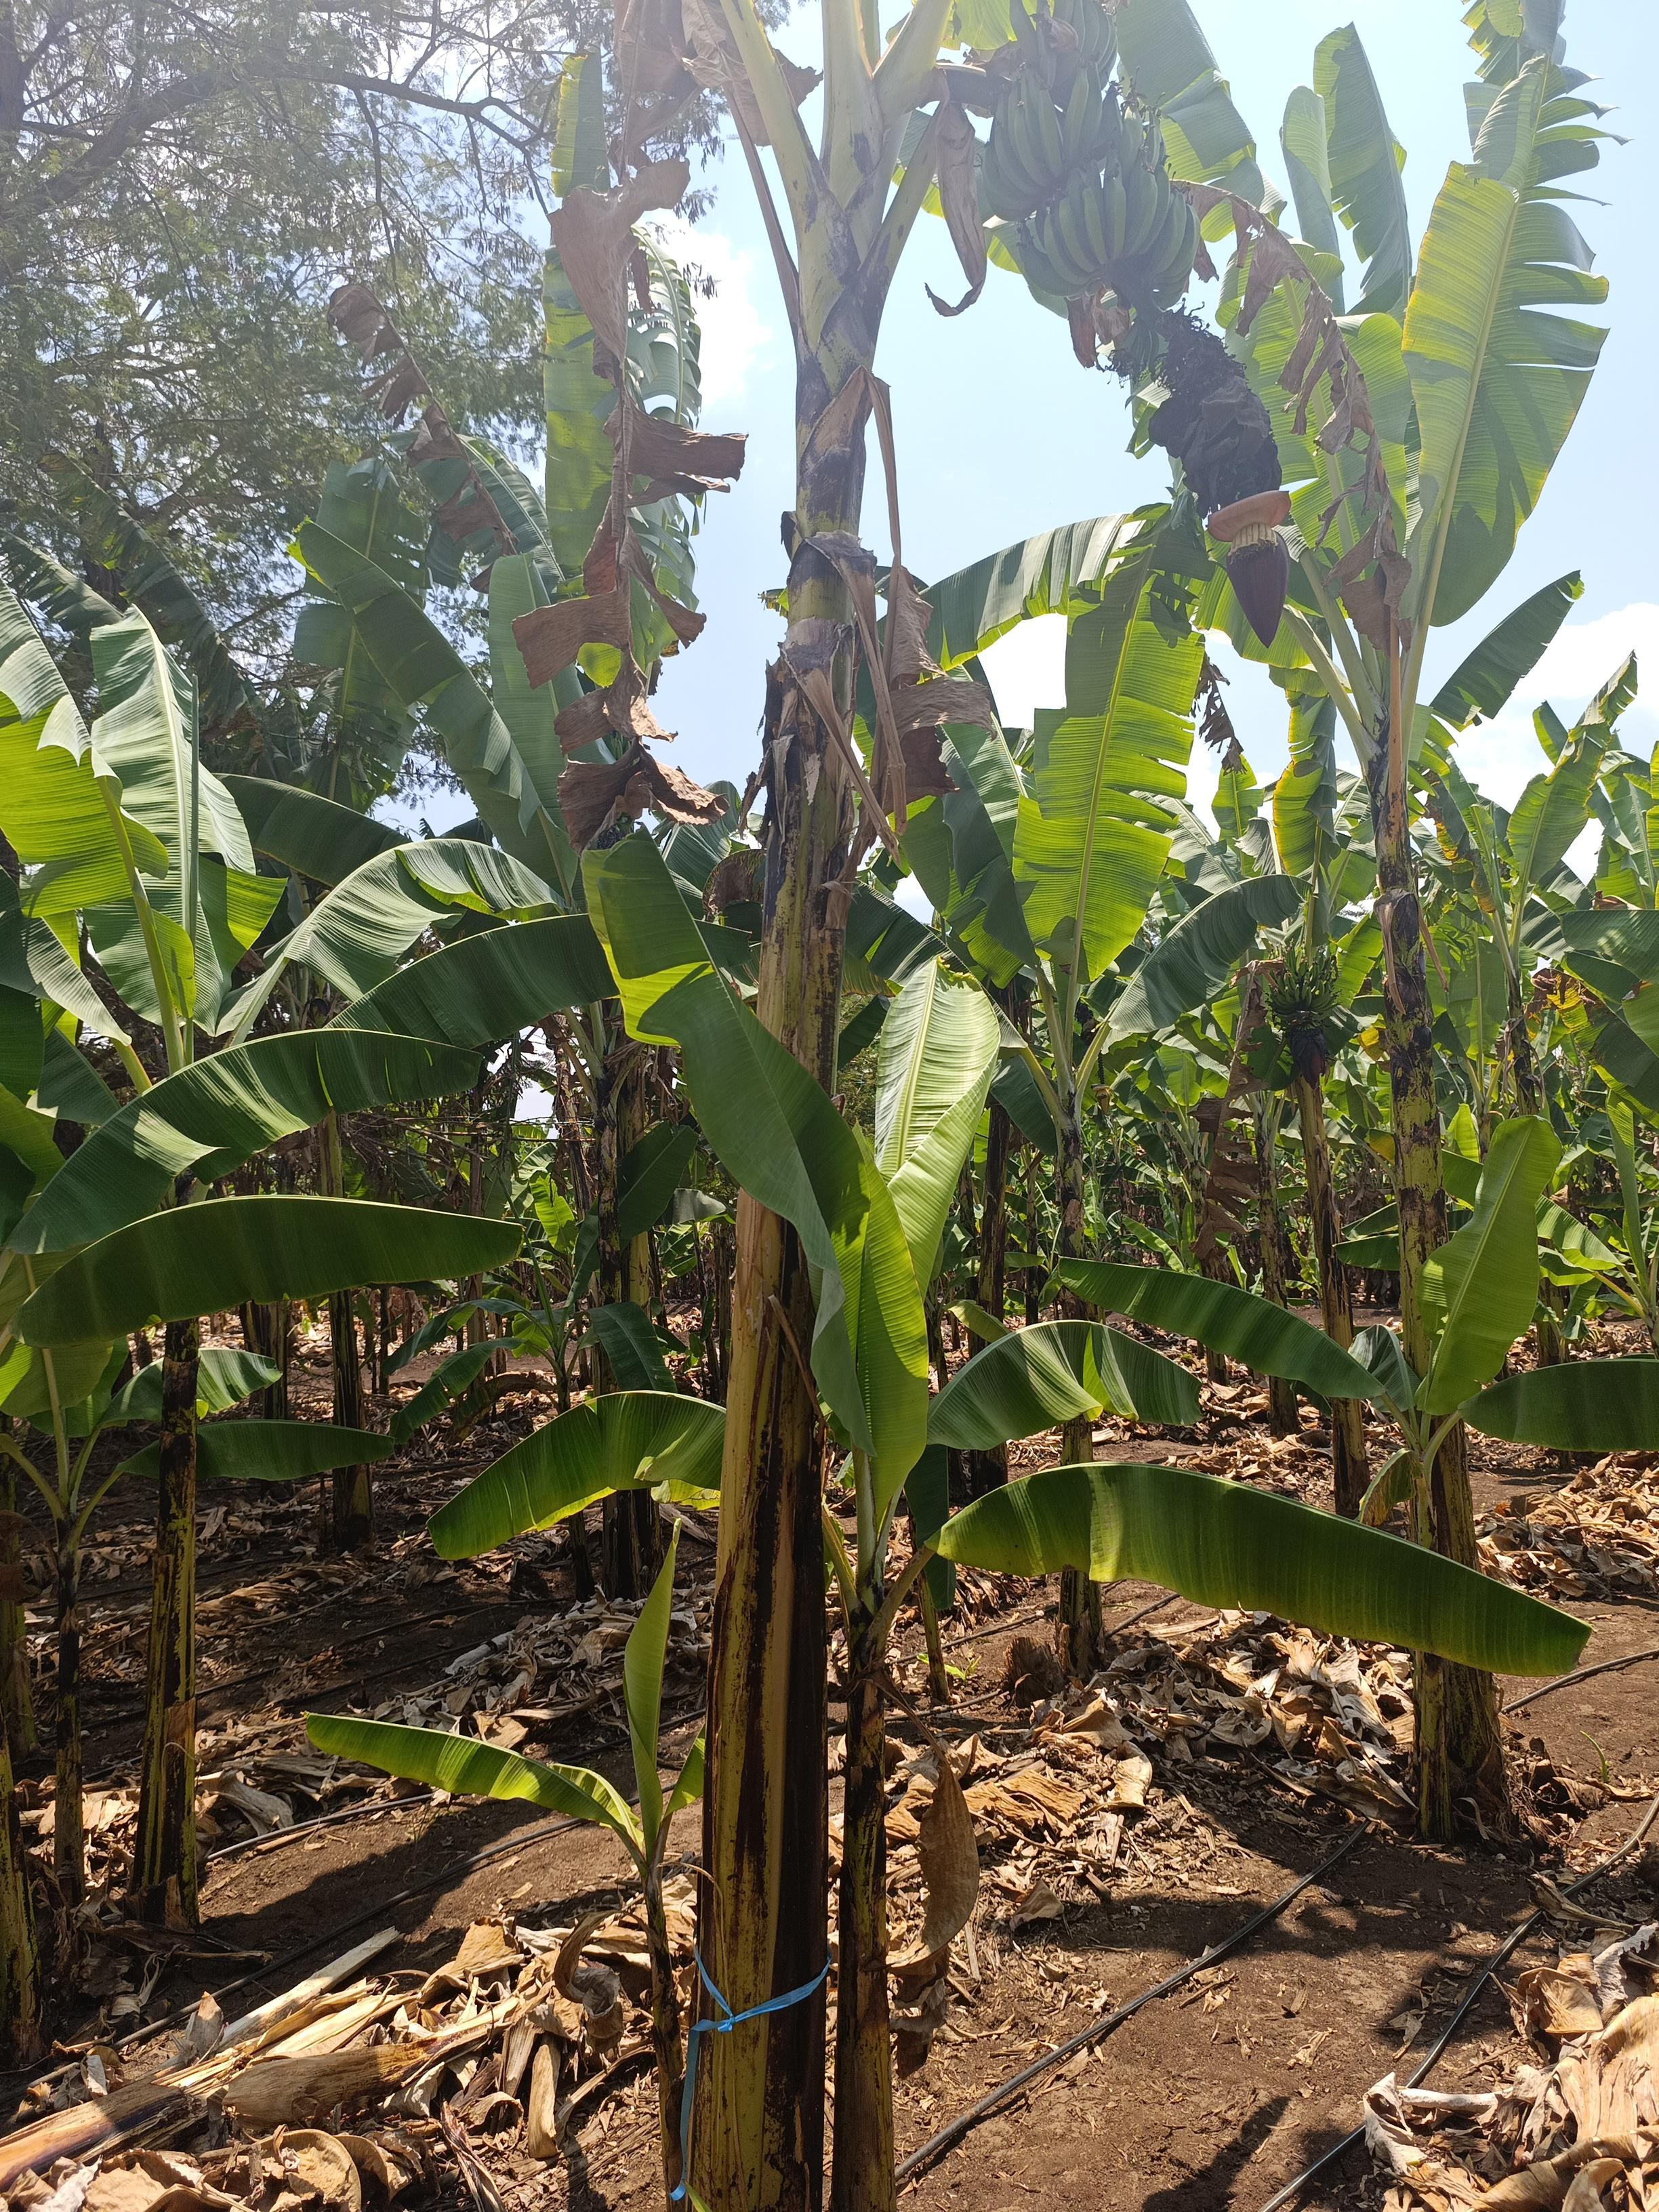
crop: banana
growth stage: development fruit
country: Tanzania
